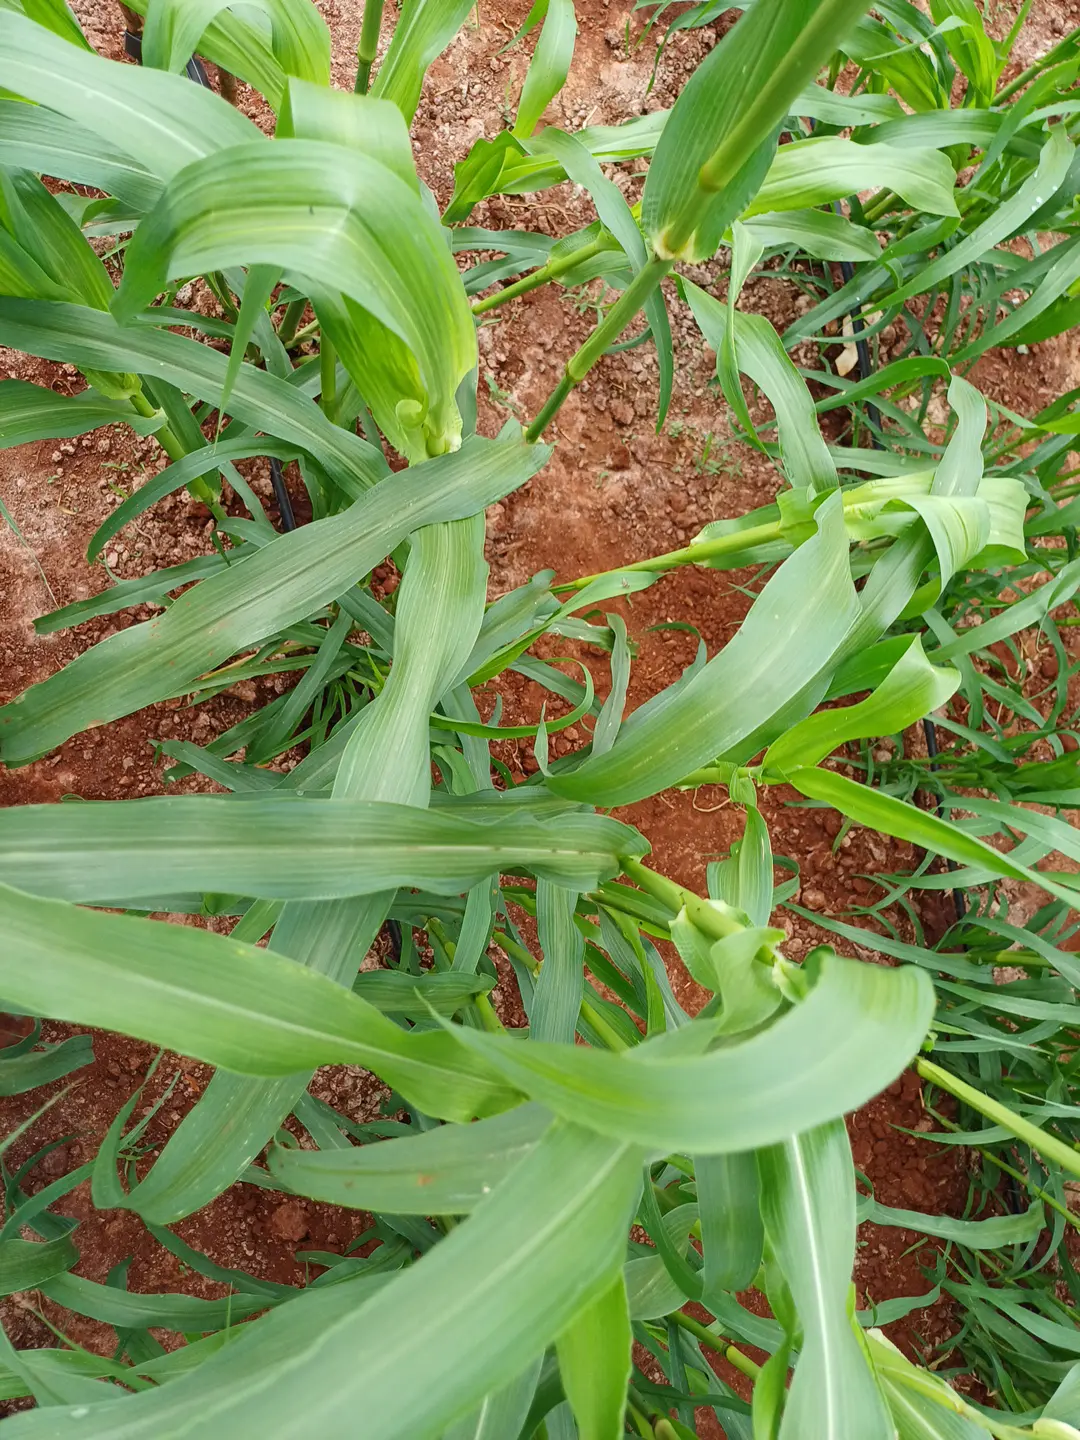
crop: pearl millet
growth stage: flowering
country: Kenya
